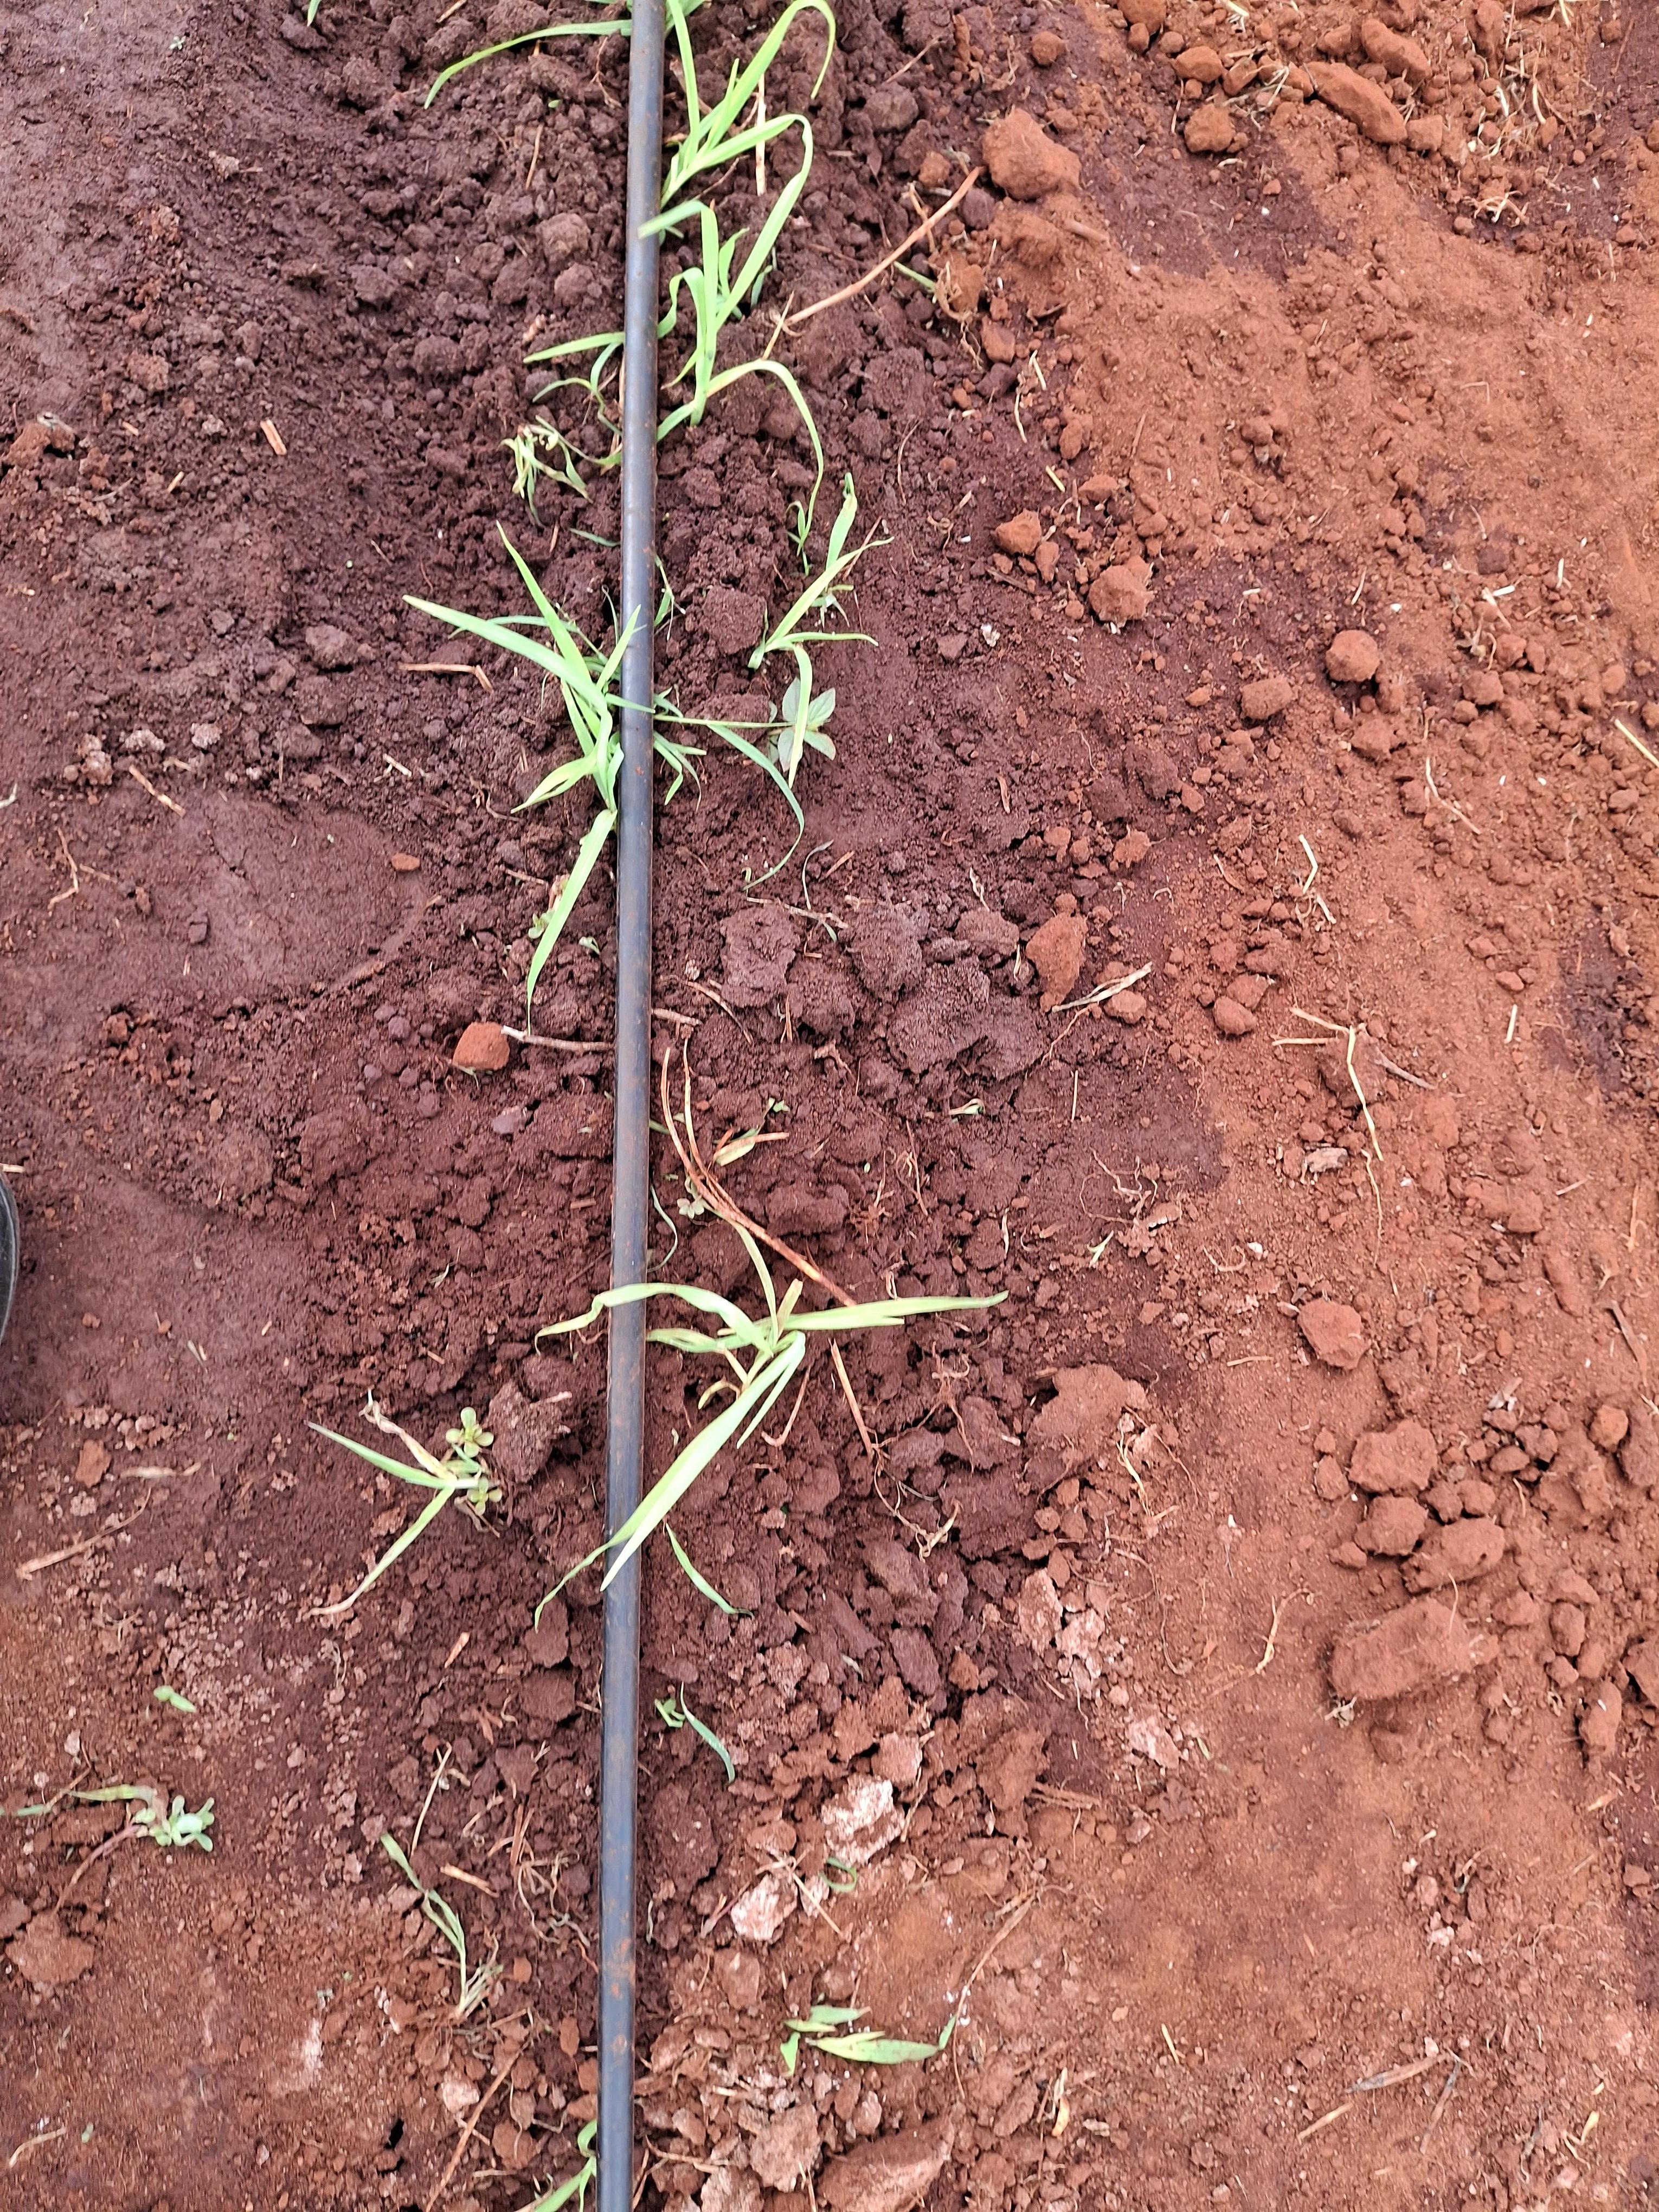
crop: finger millet
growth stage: vegetative
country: Kenya
